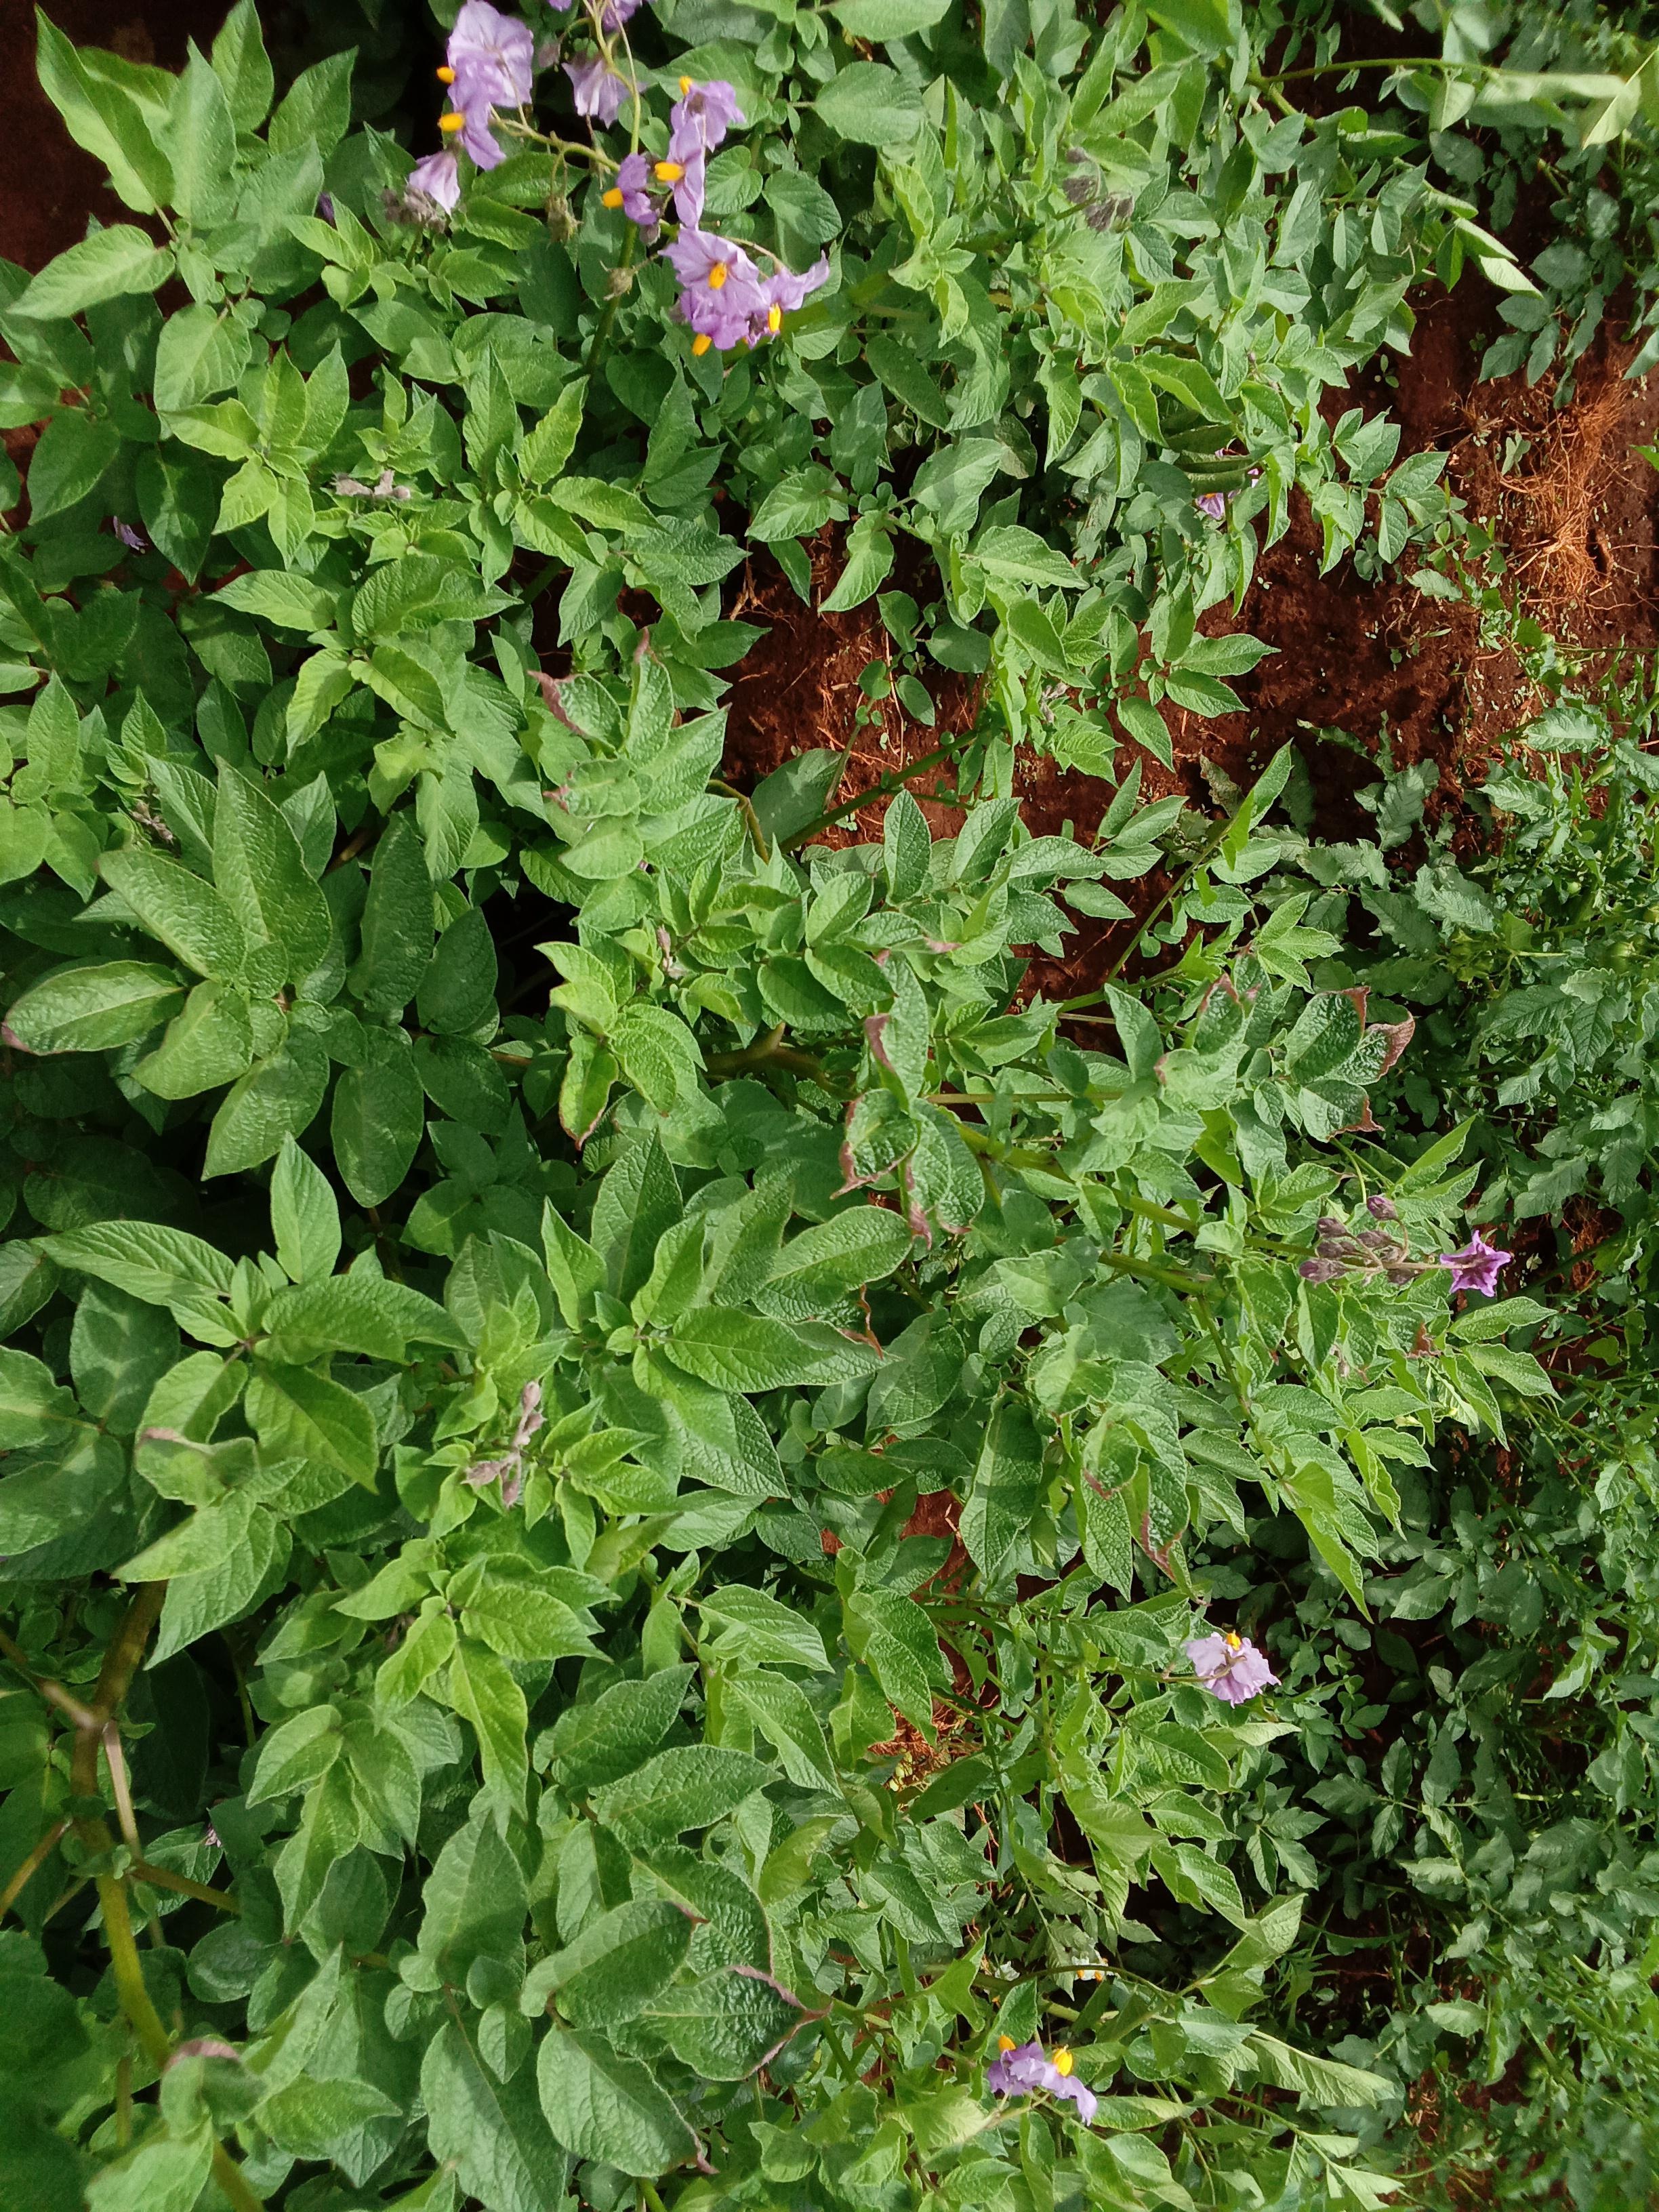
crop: potato
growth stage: flowering
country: Kenya
